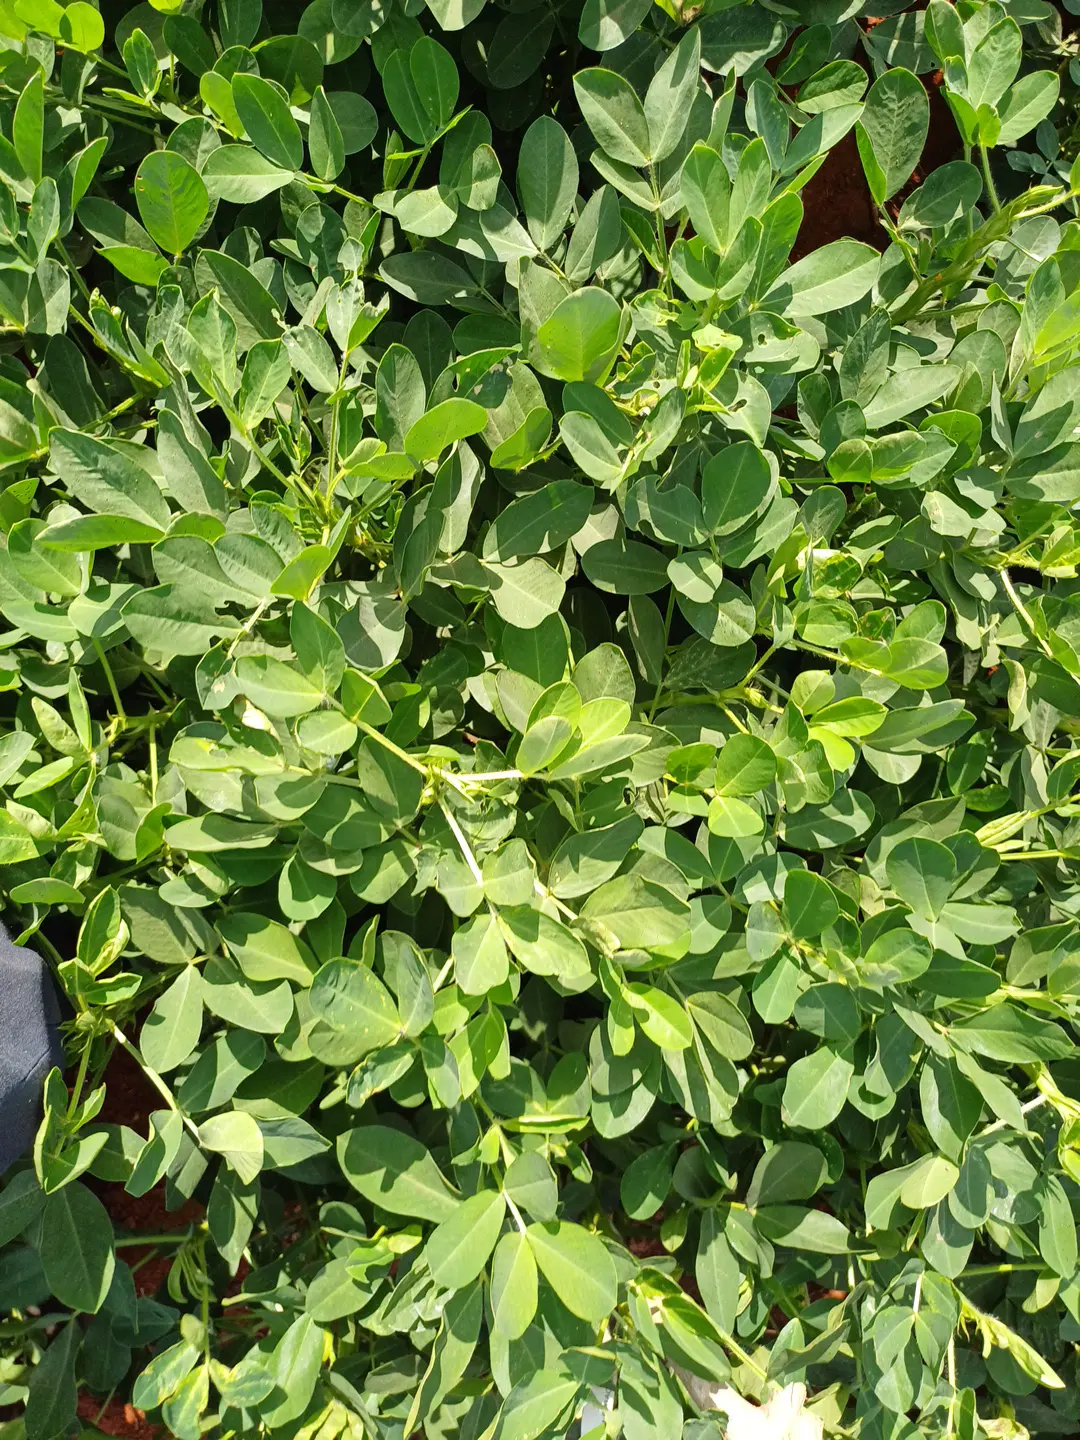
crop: groundnut
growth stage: pegging
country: Kenya
